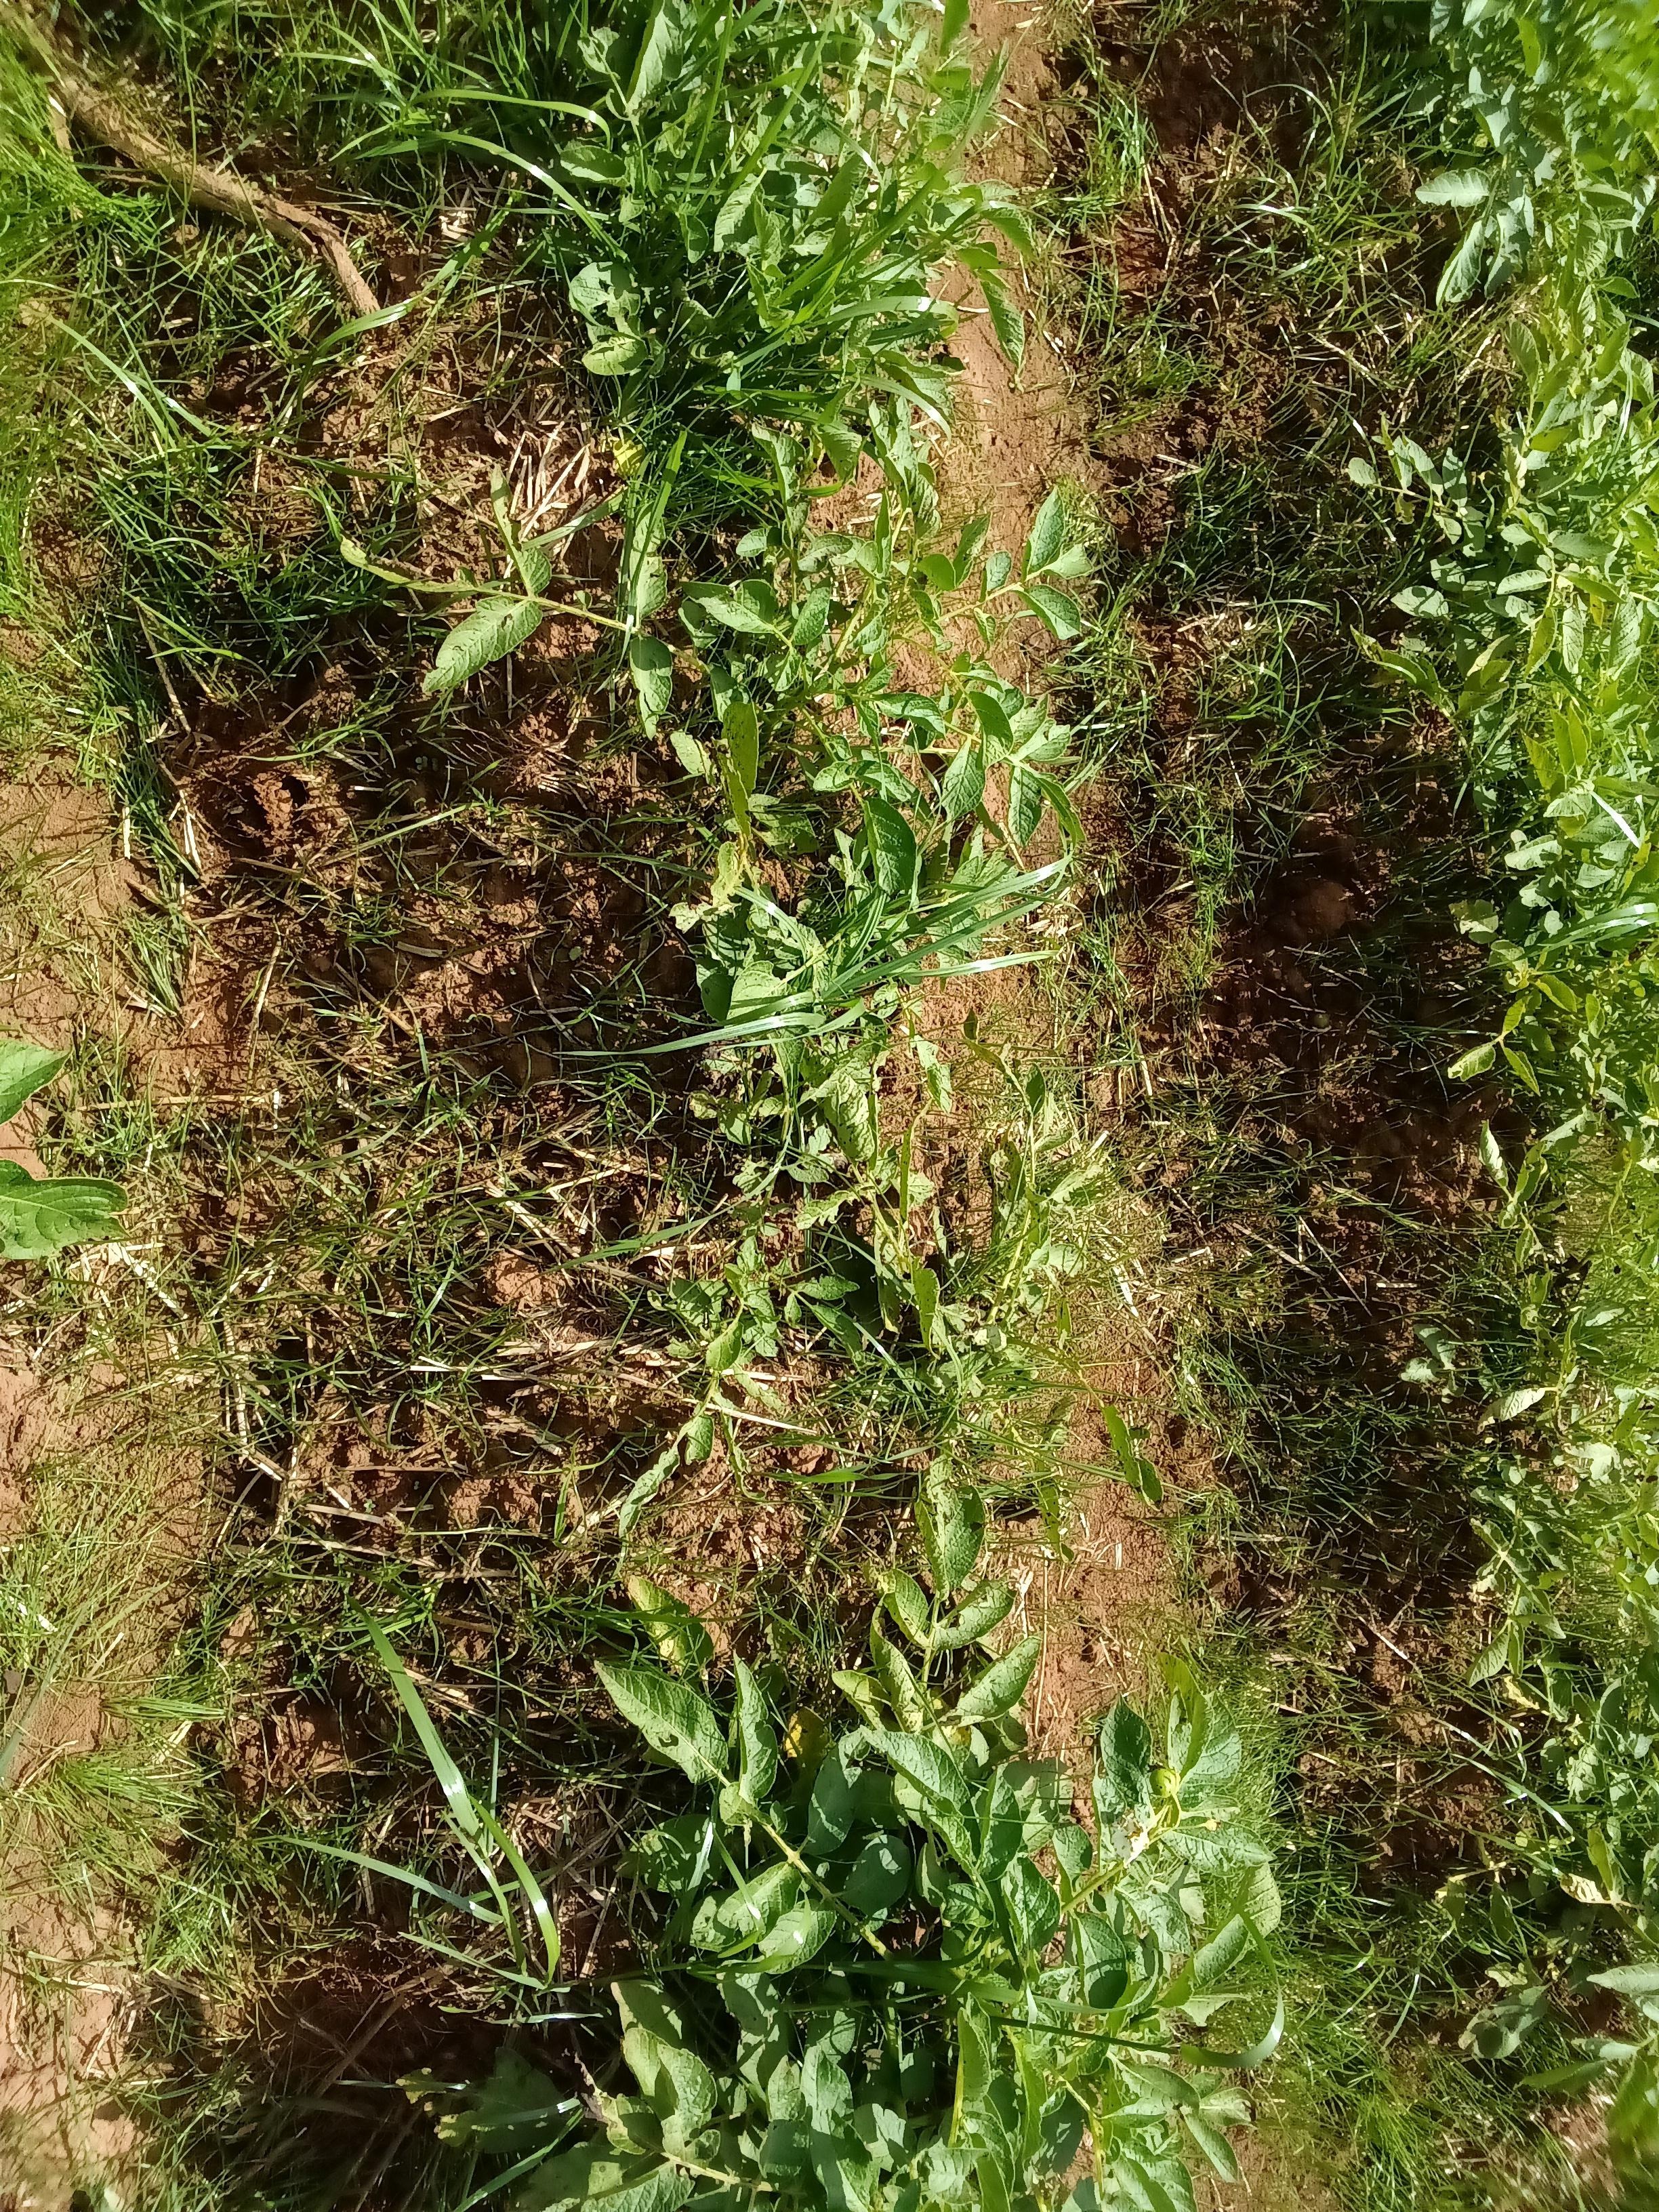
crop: potato
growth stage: flowering
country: Kenya
